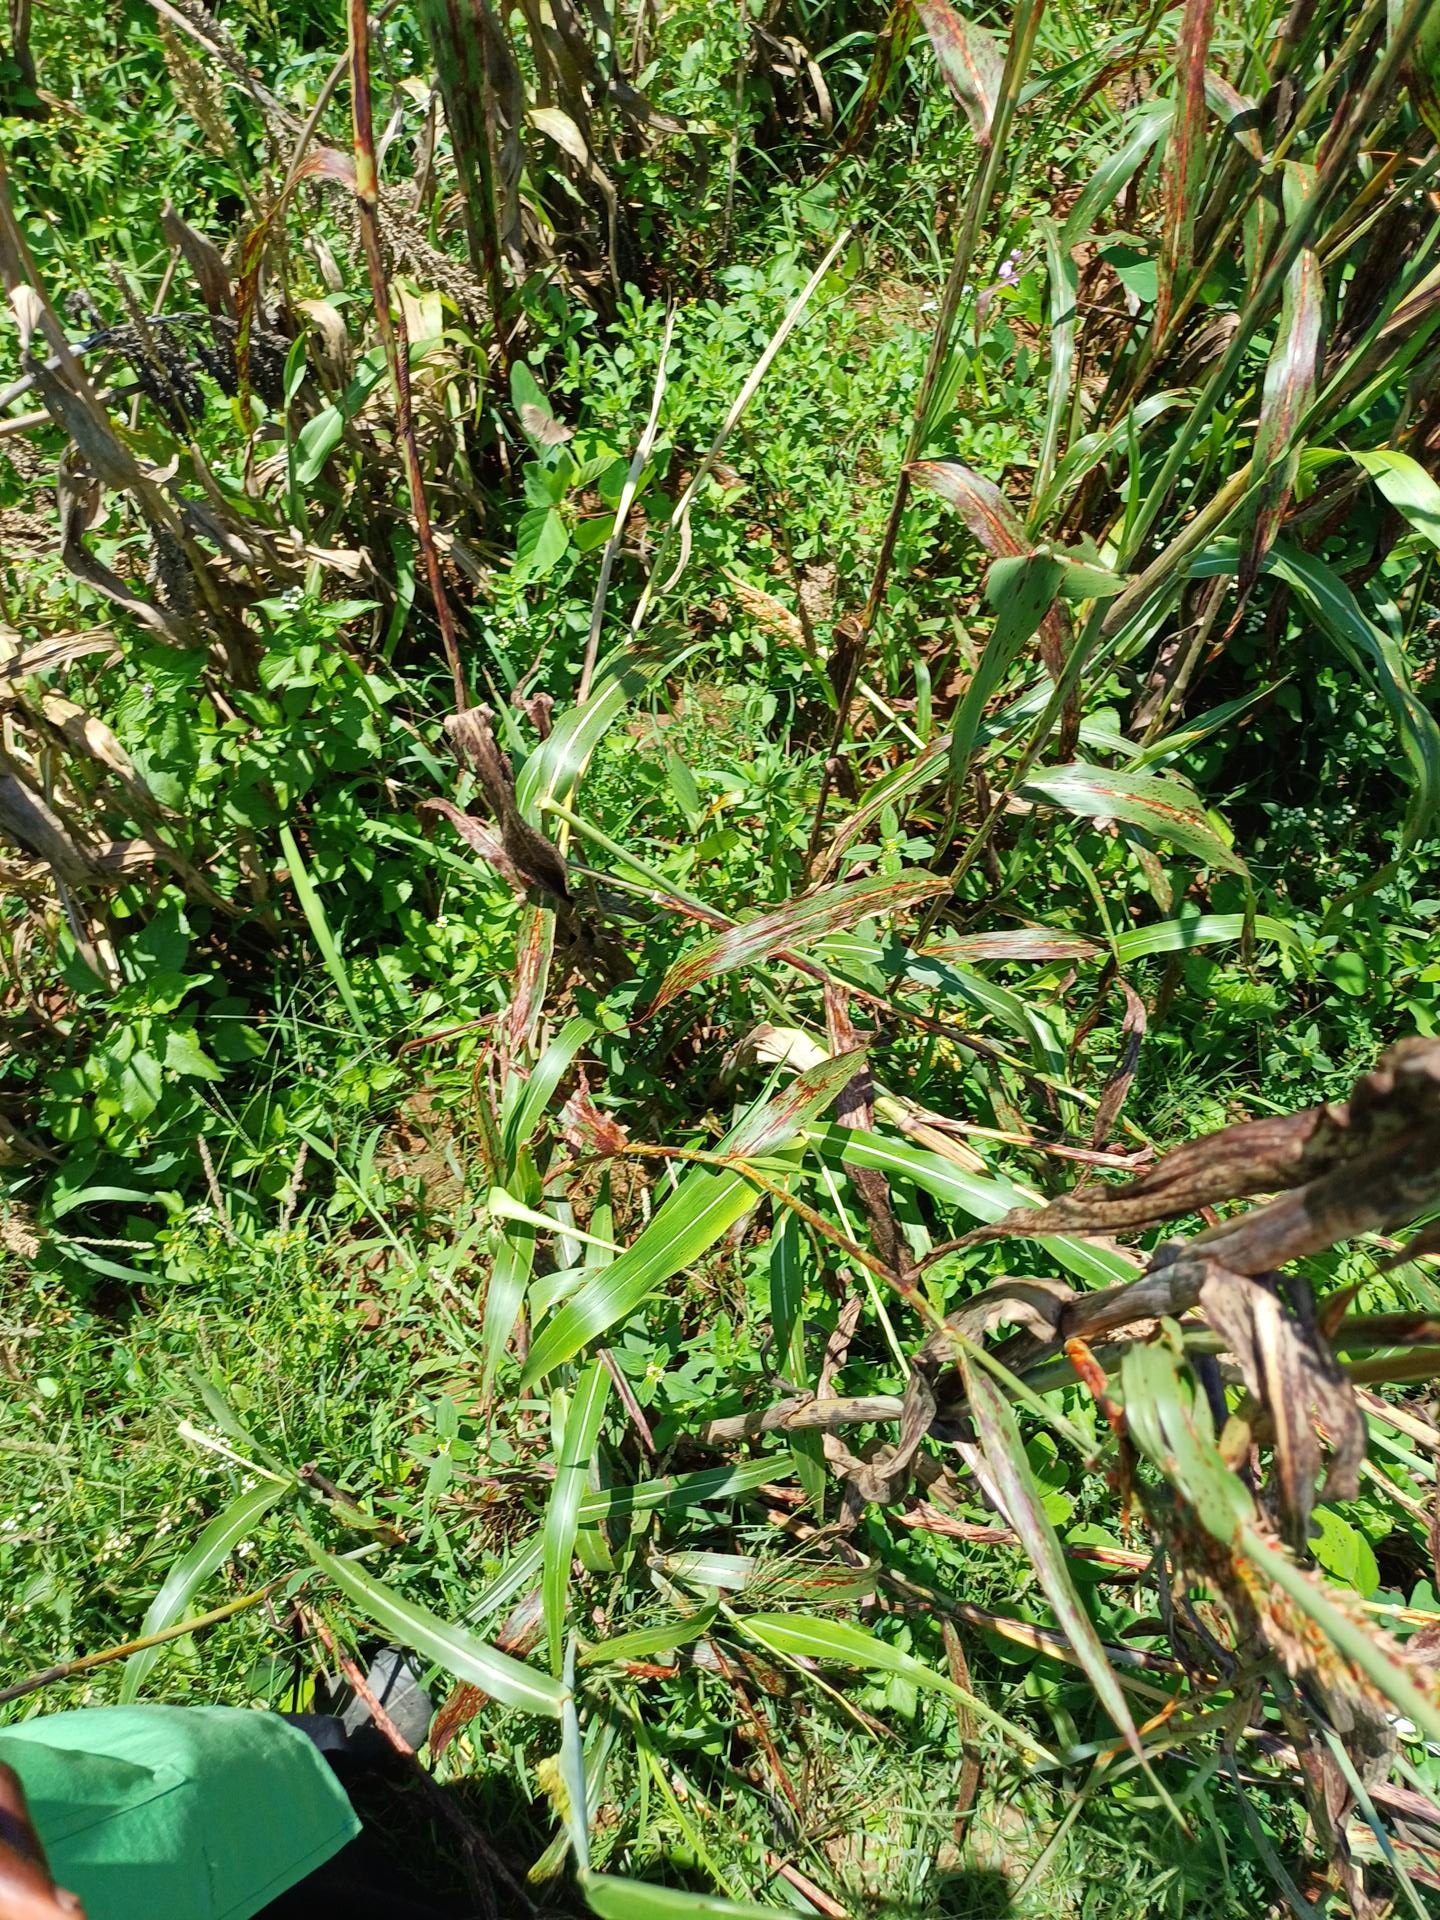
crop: sorghum
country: Kenya
